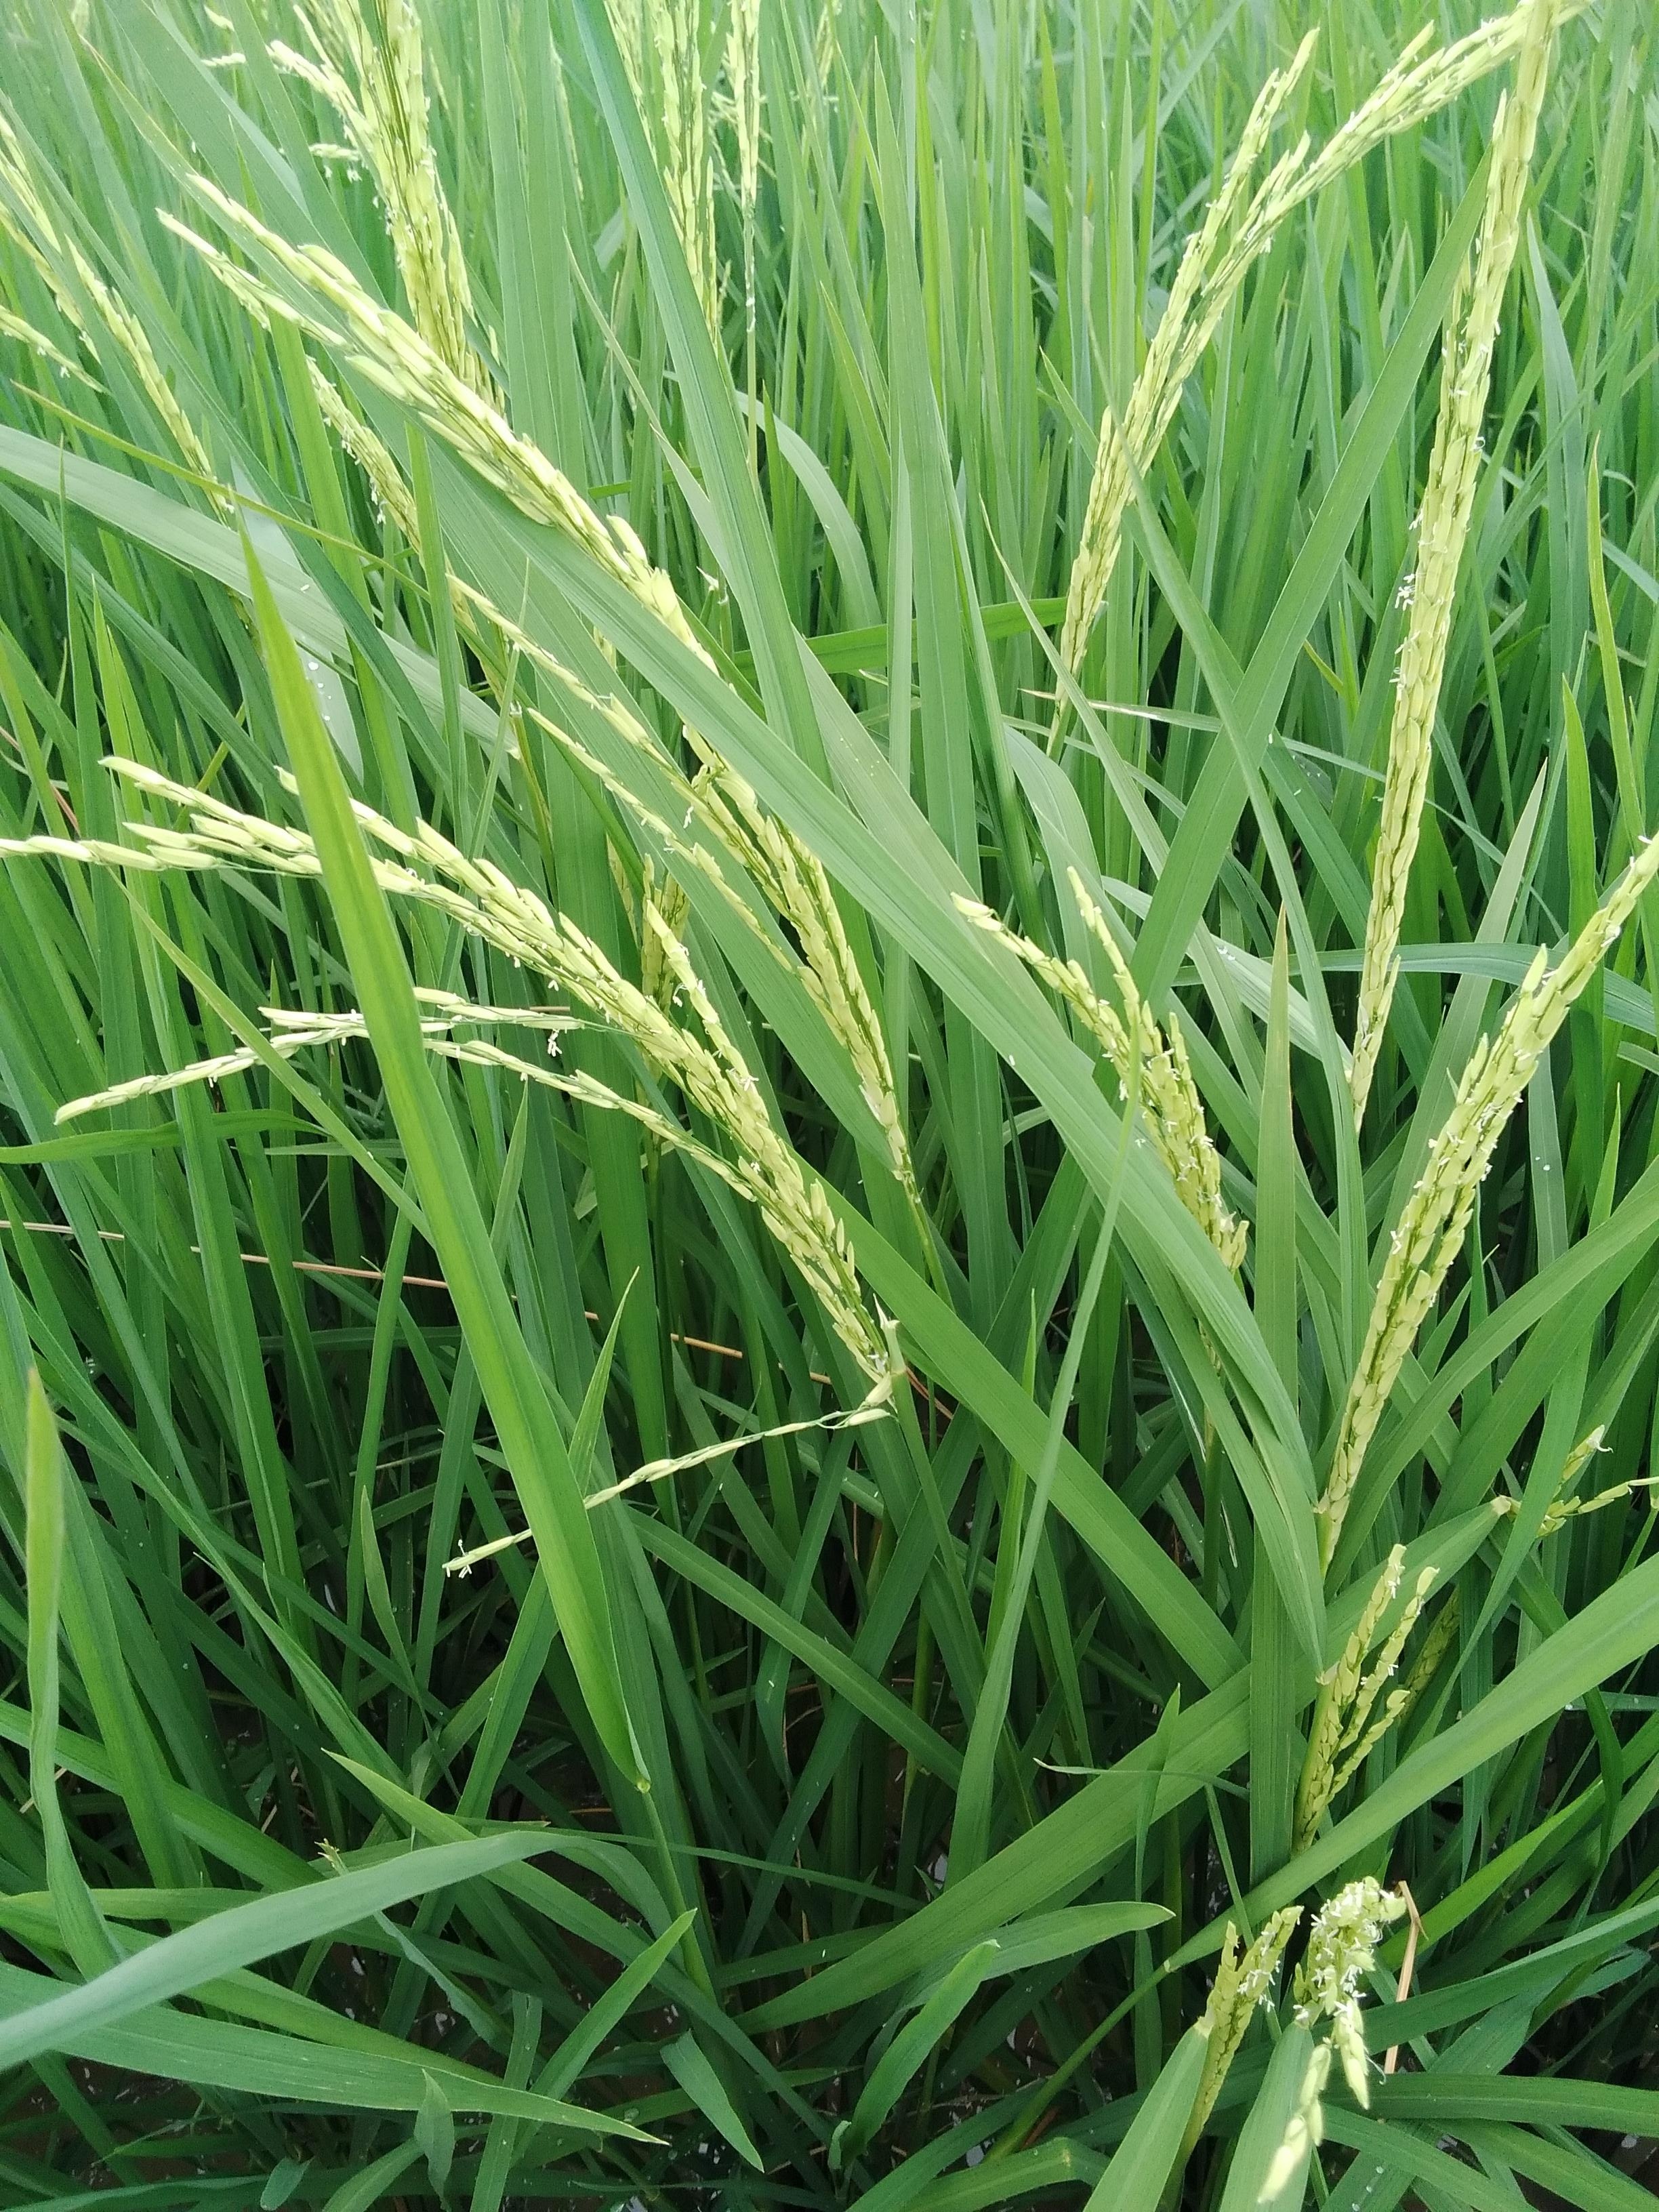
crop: rice
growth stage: flowering
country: Nigeria
